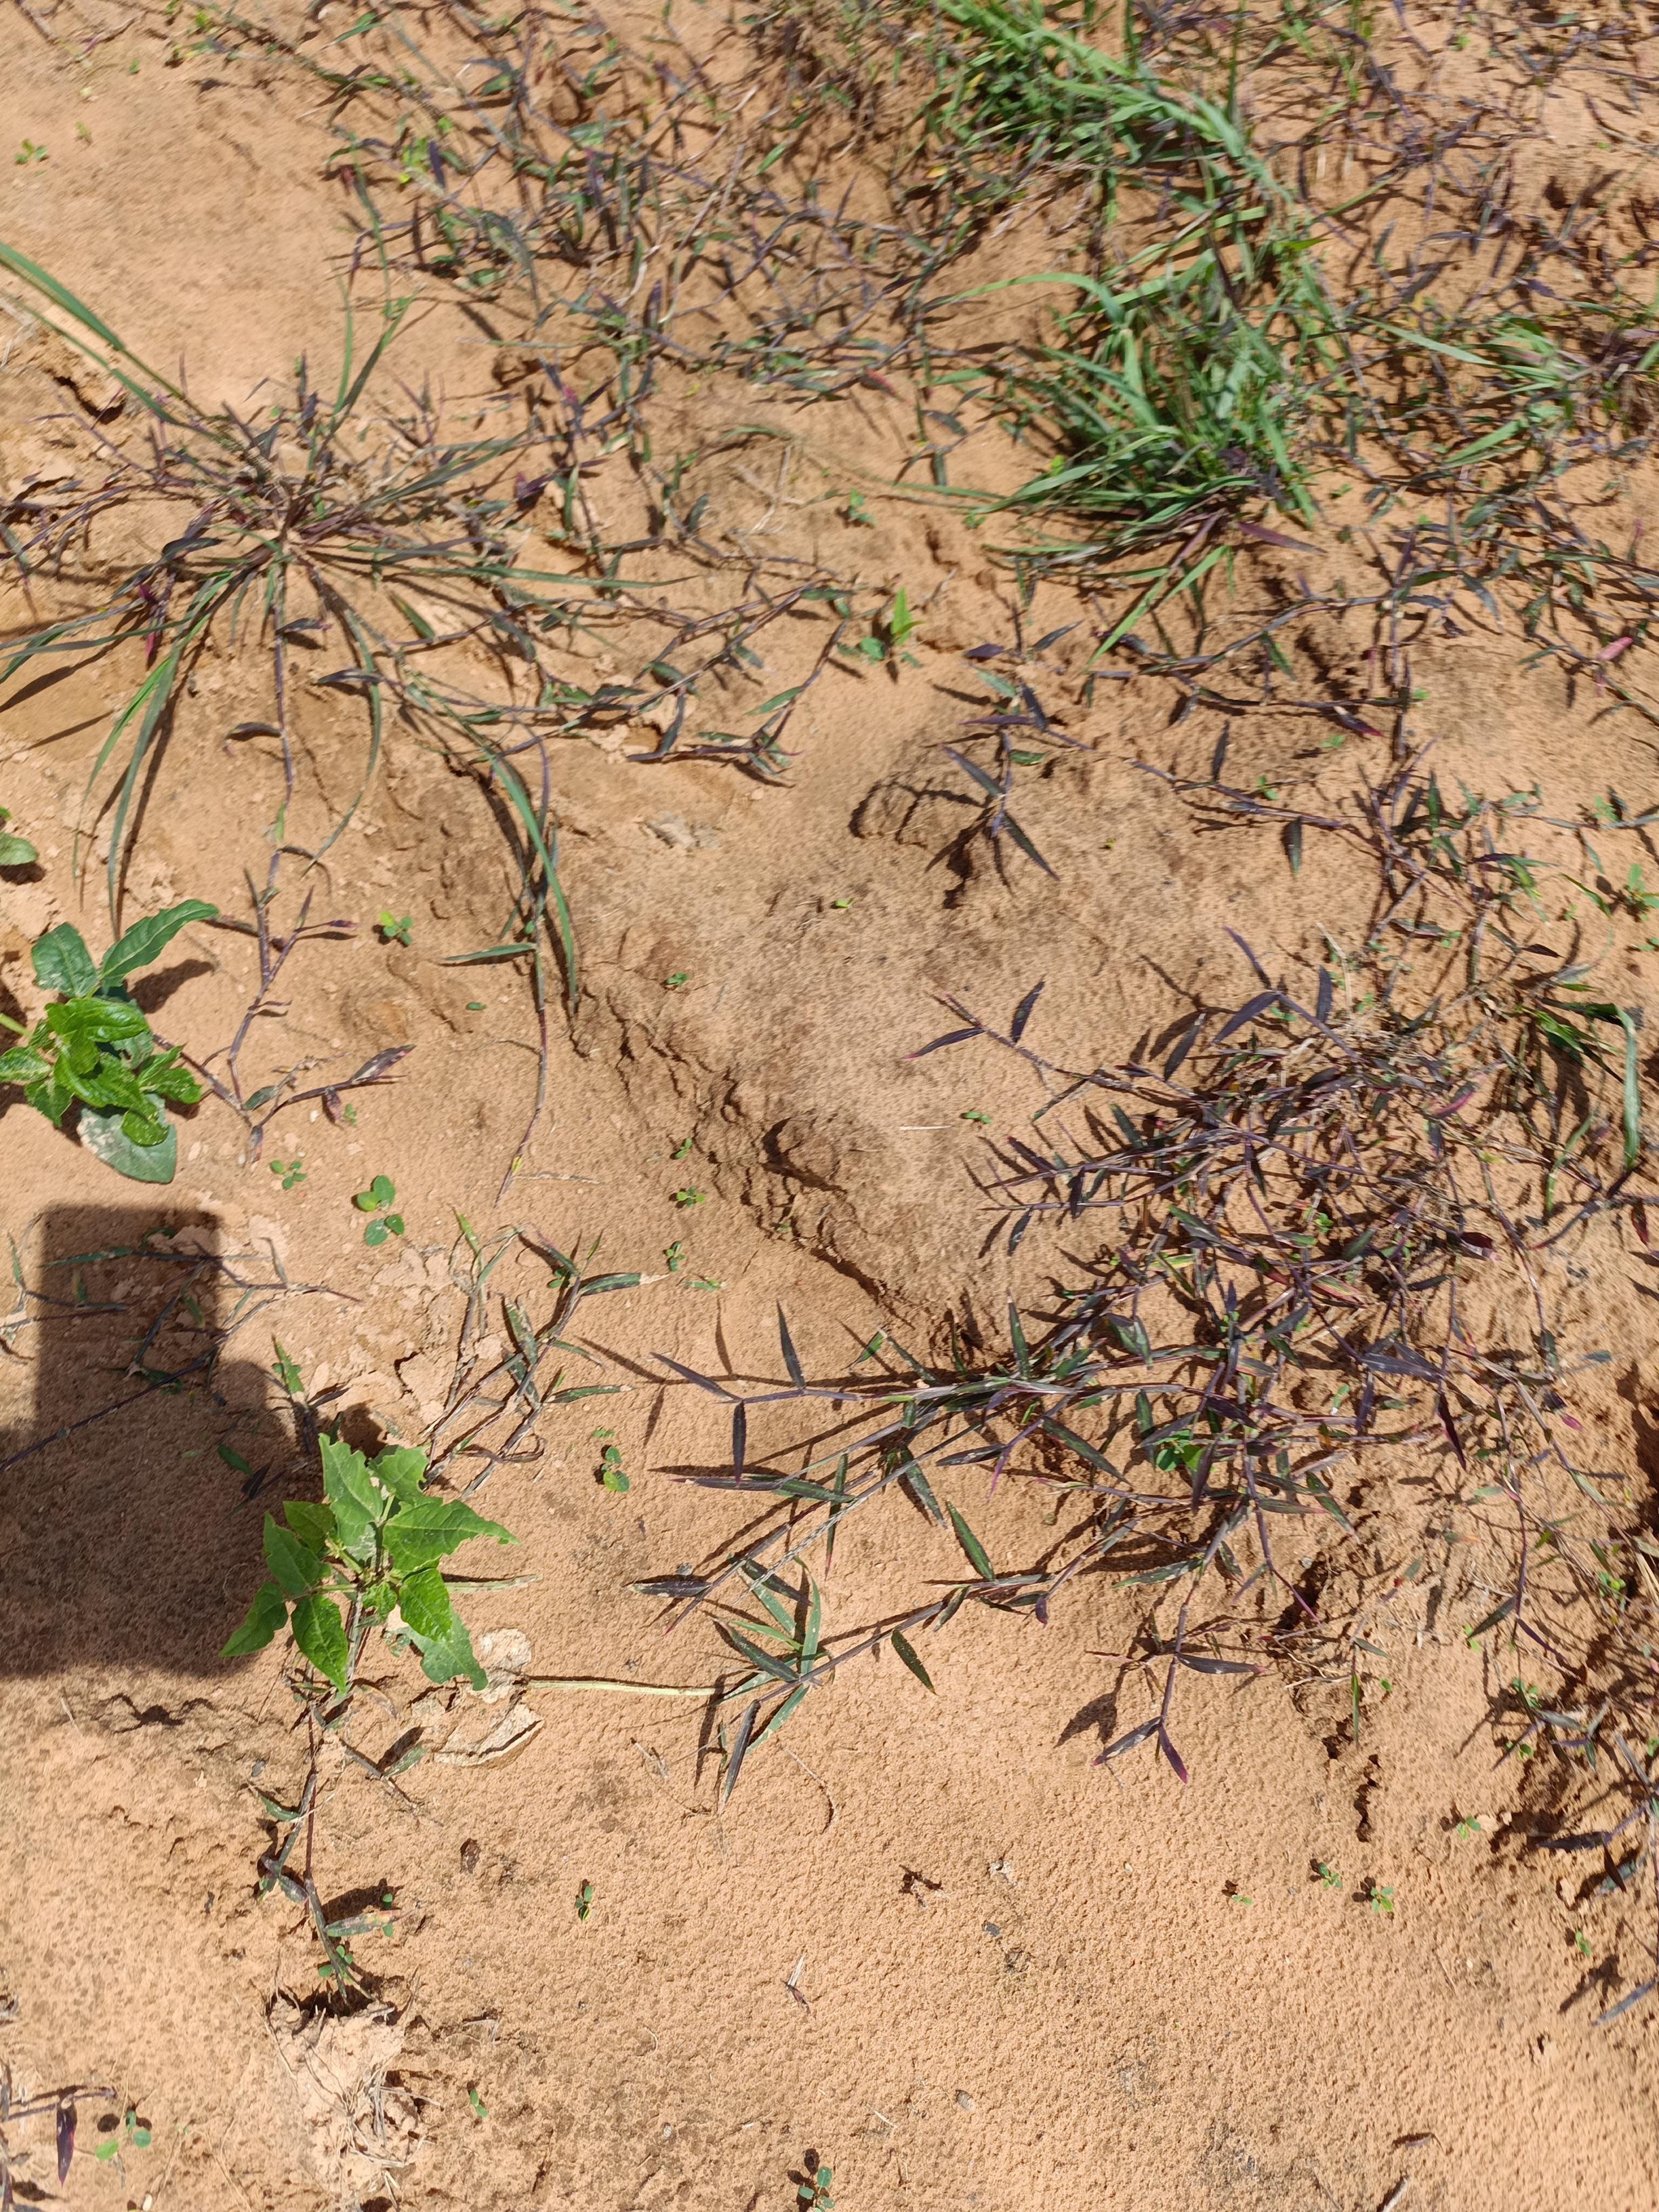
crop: cowpea
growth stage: emergence
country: Nigeria
